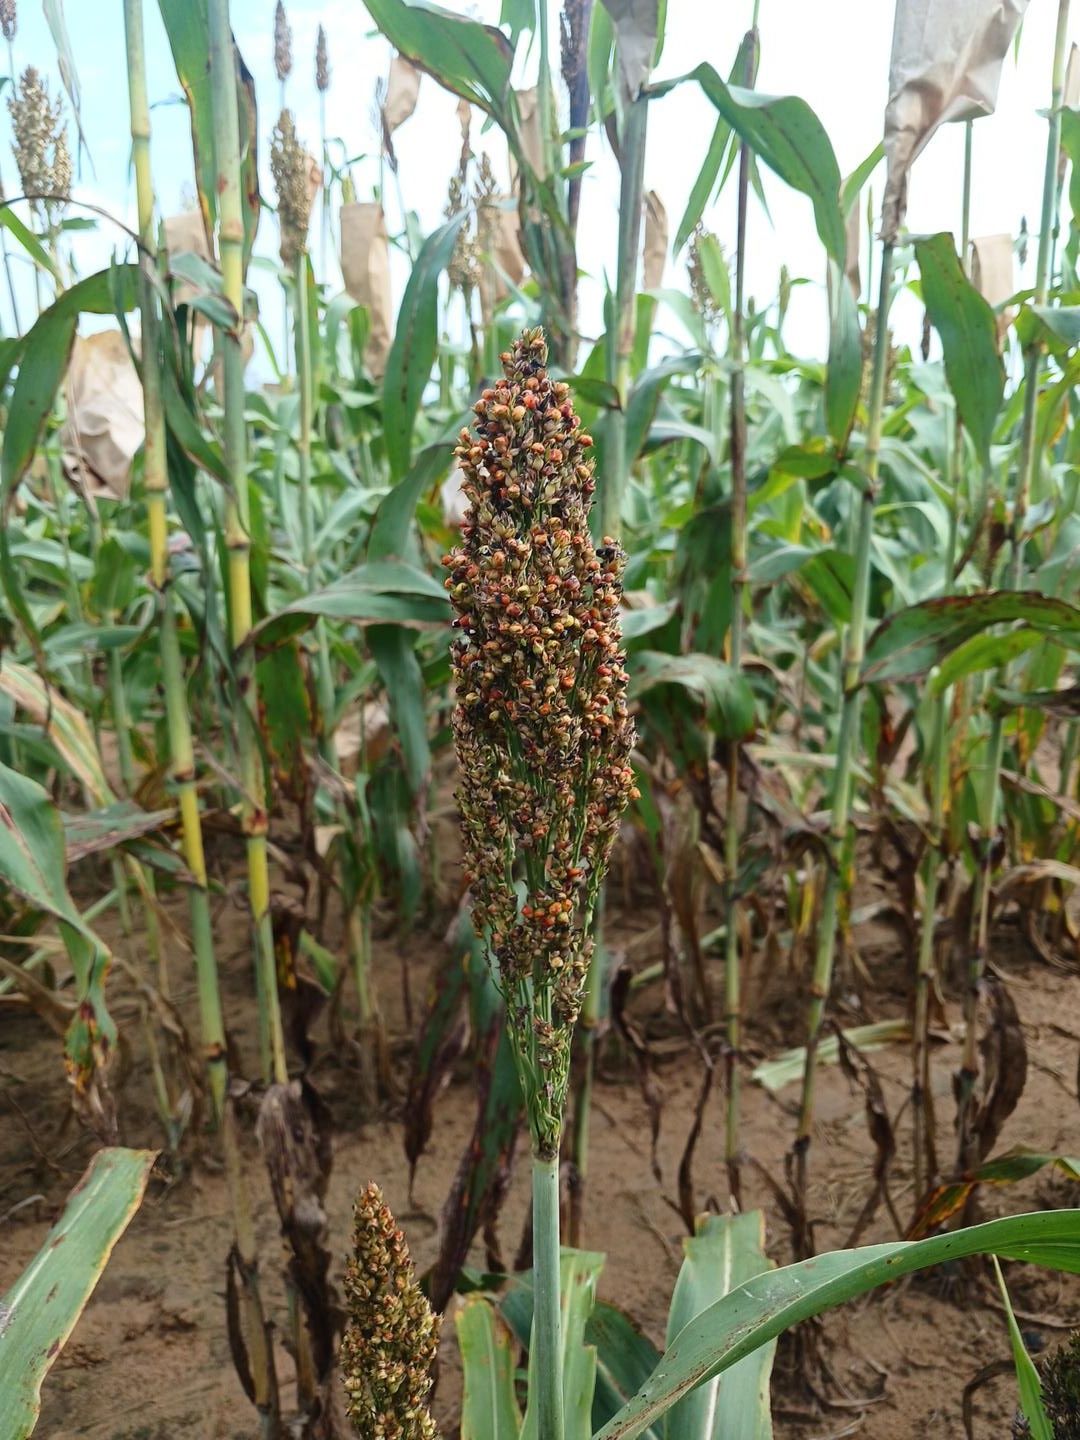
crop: sorghum
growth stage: filling grain
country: Senegal
